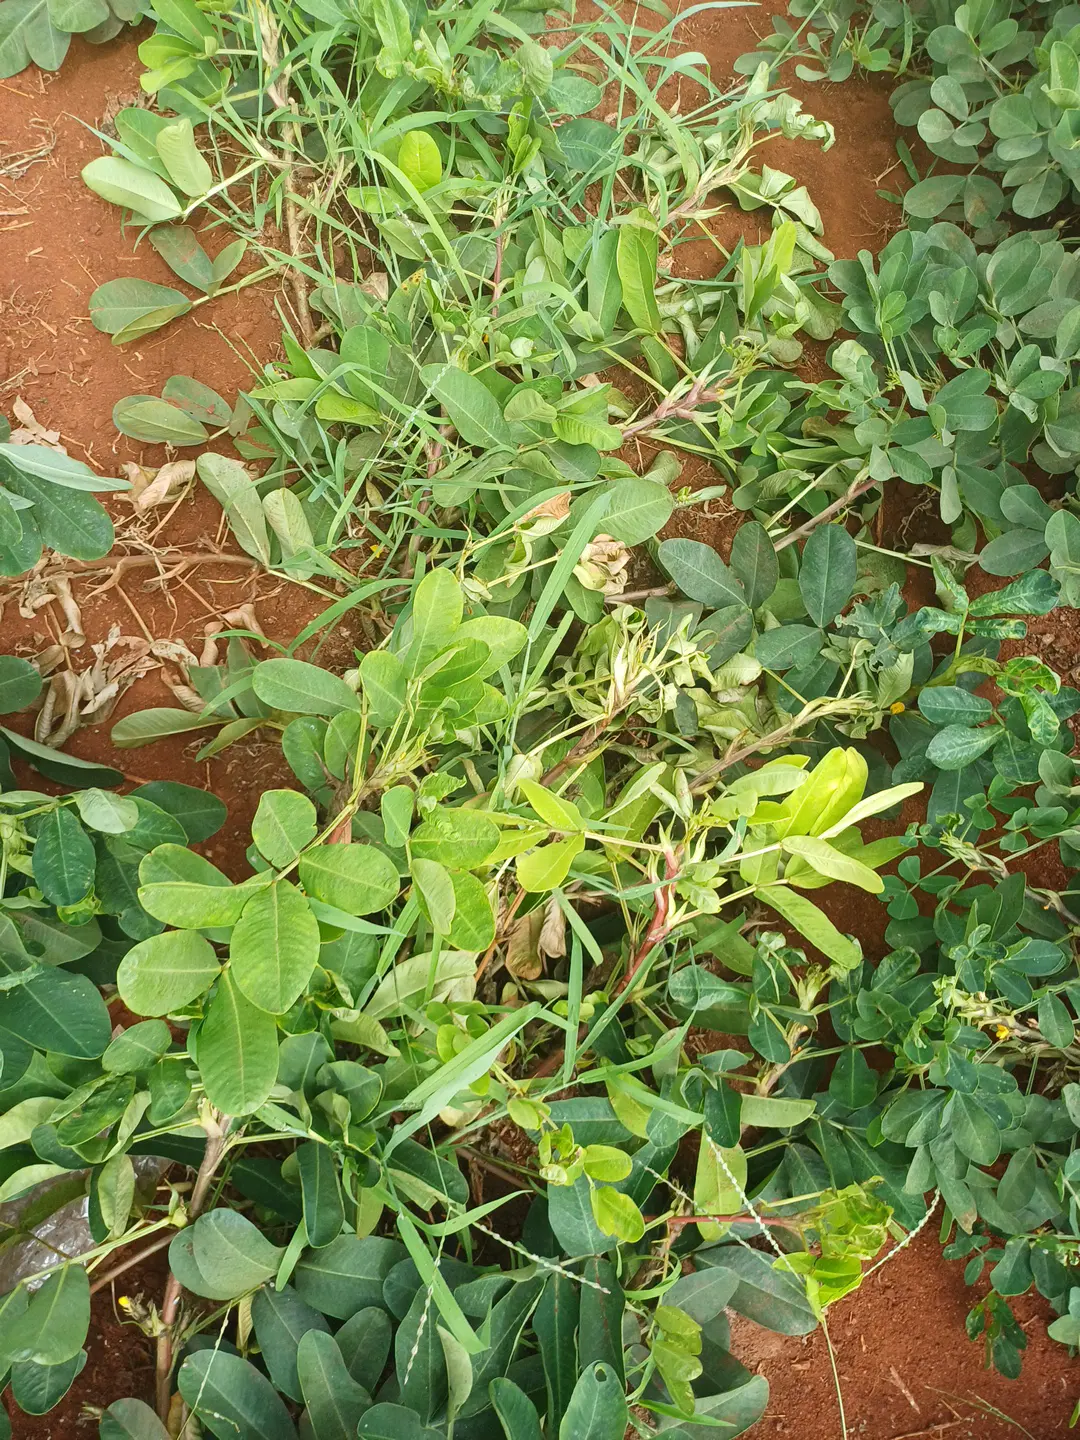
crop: groundnut
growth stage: pegging
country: Kenya
